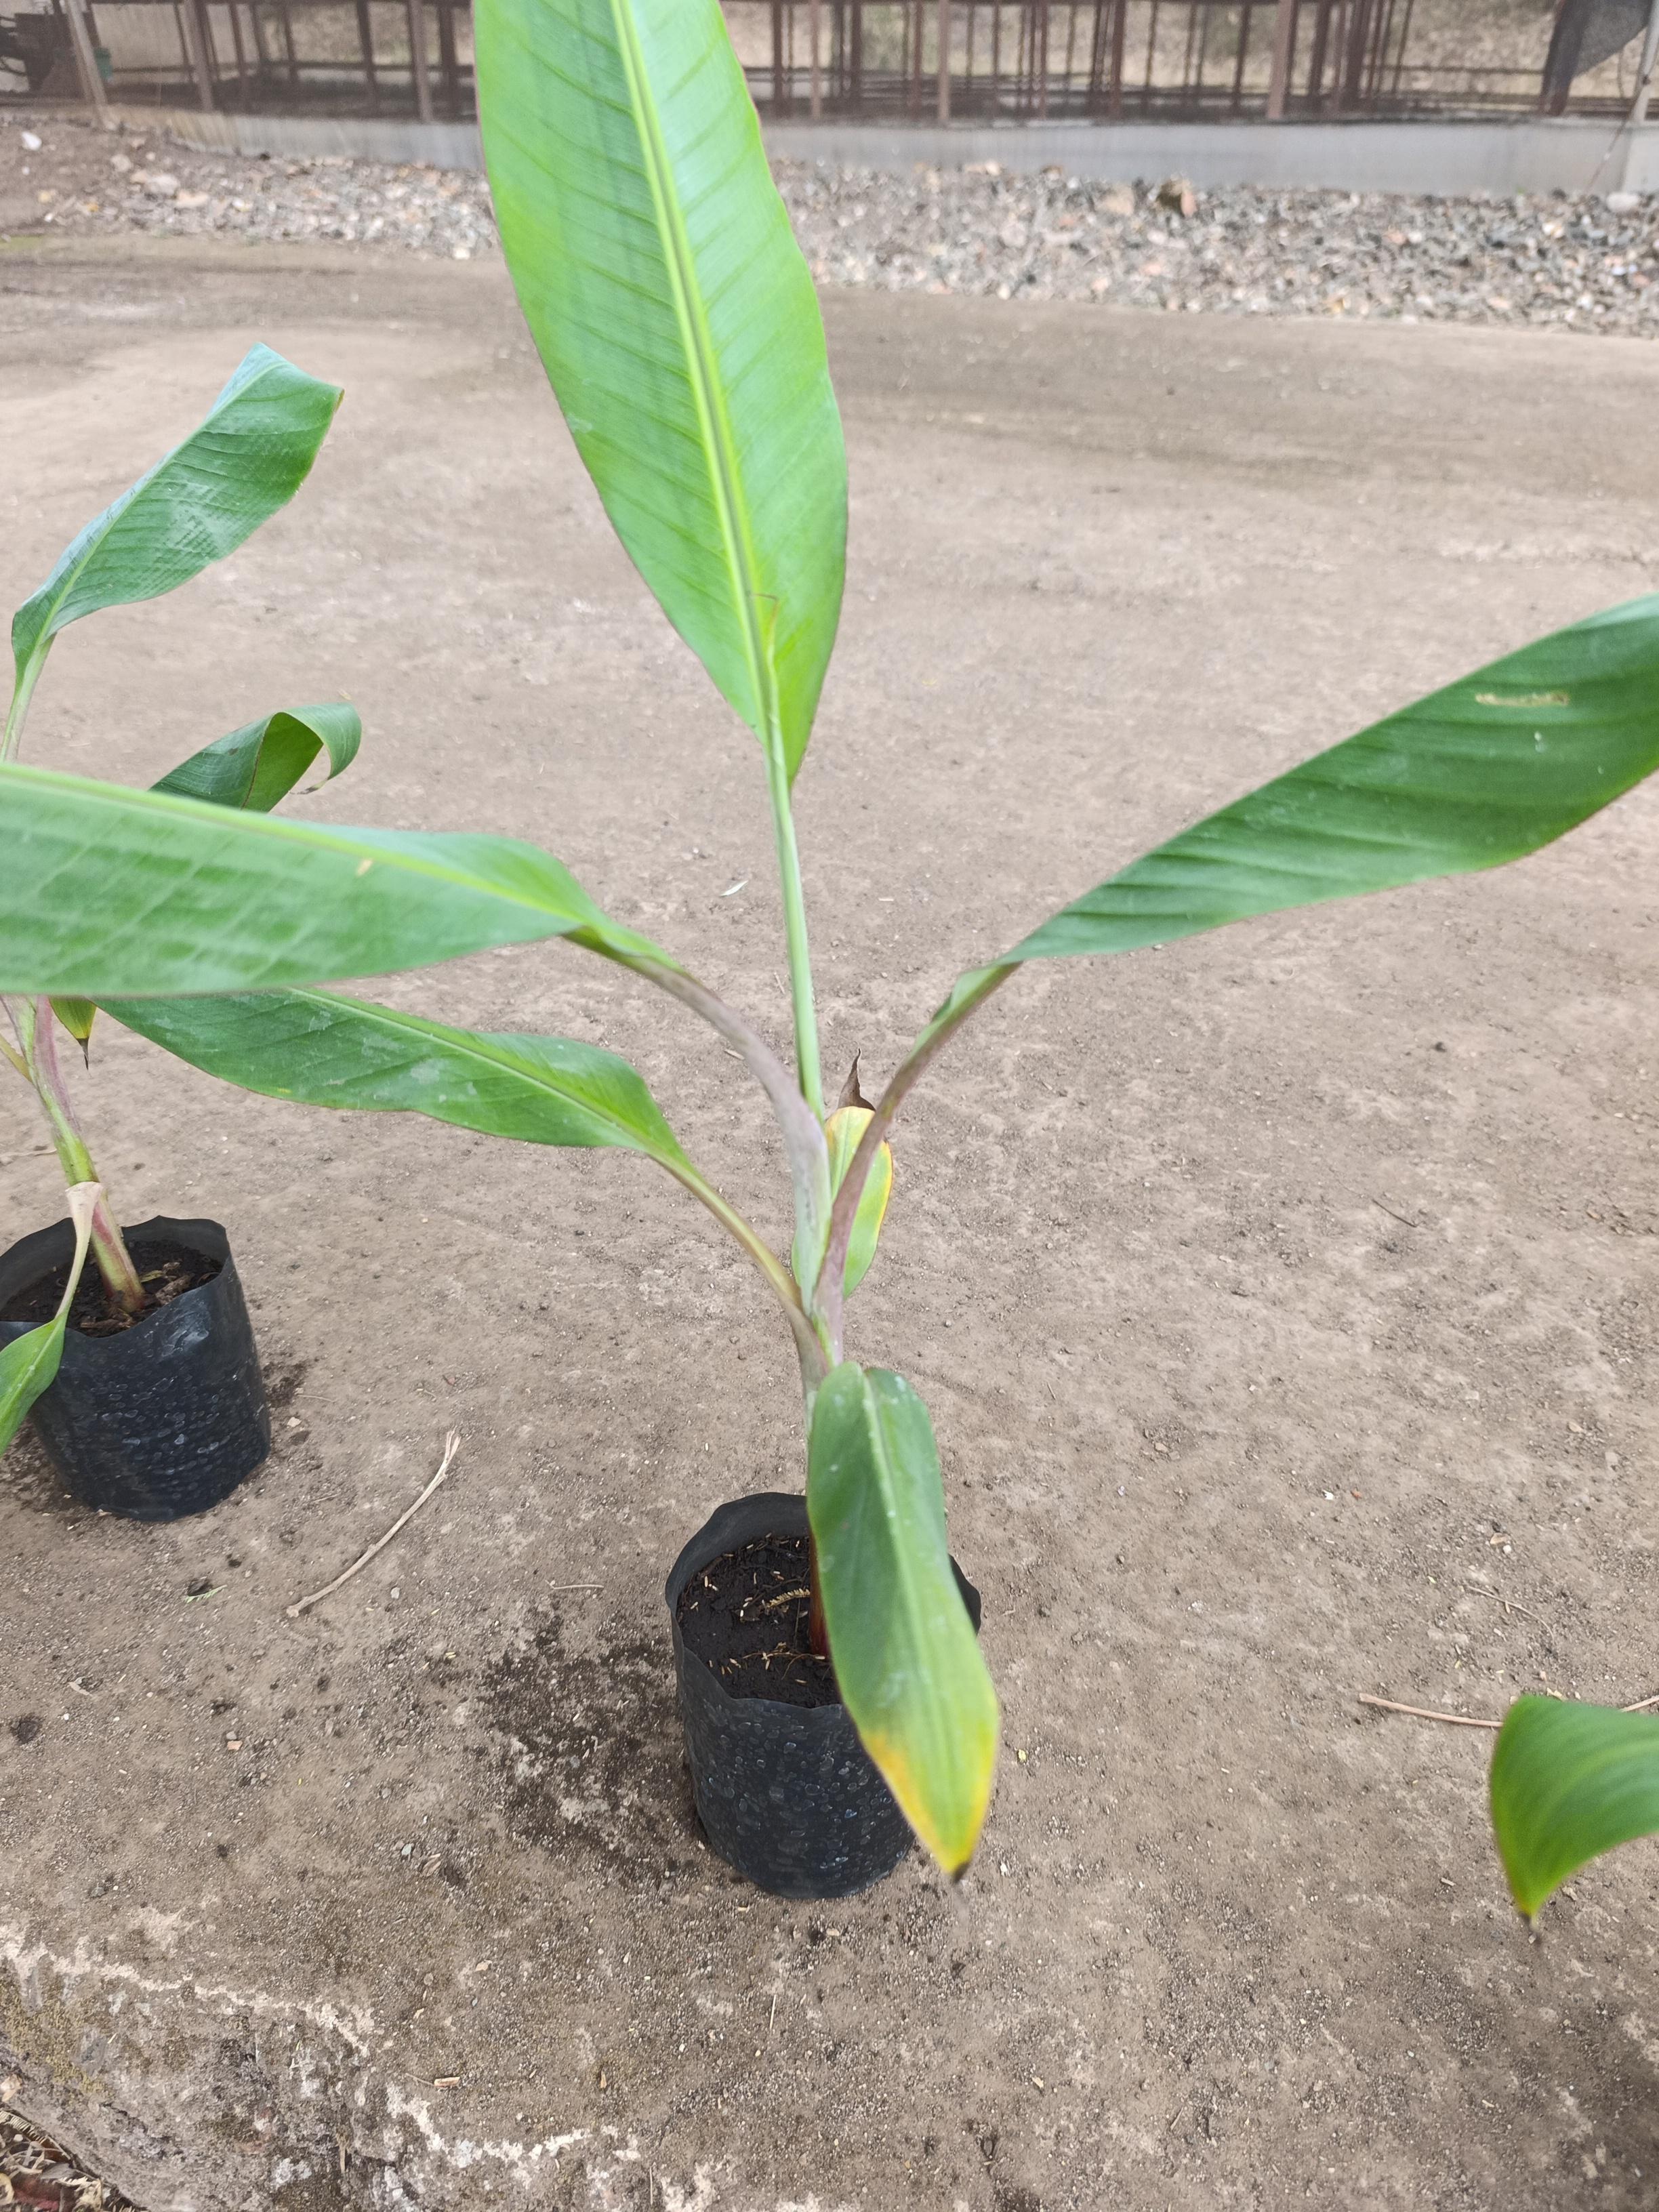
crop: banana
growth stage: vegetative
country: Tanzania
